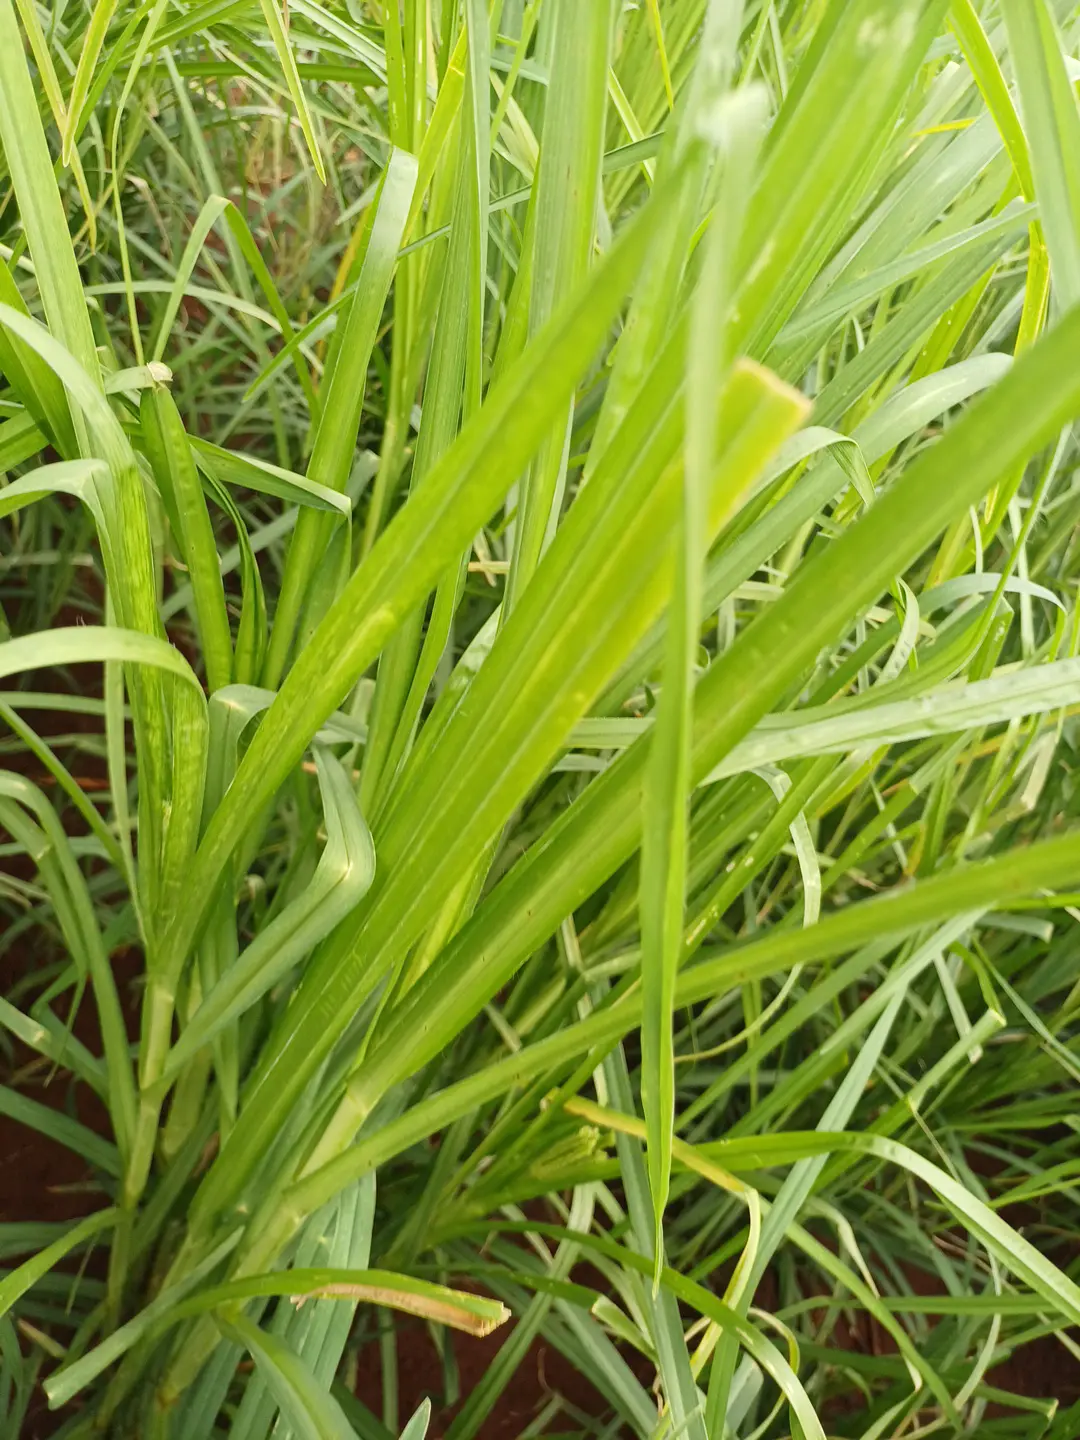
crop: finger millet
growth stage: vegetative
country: Kenya
